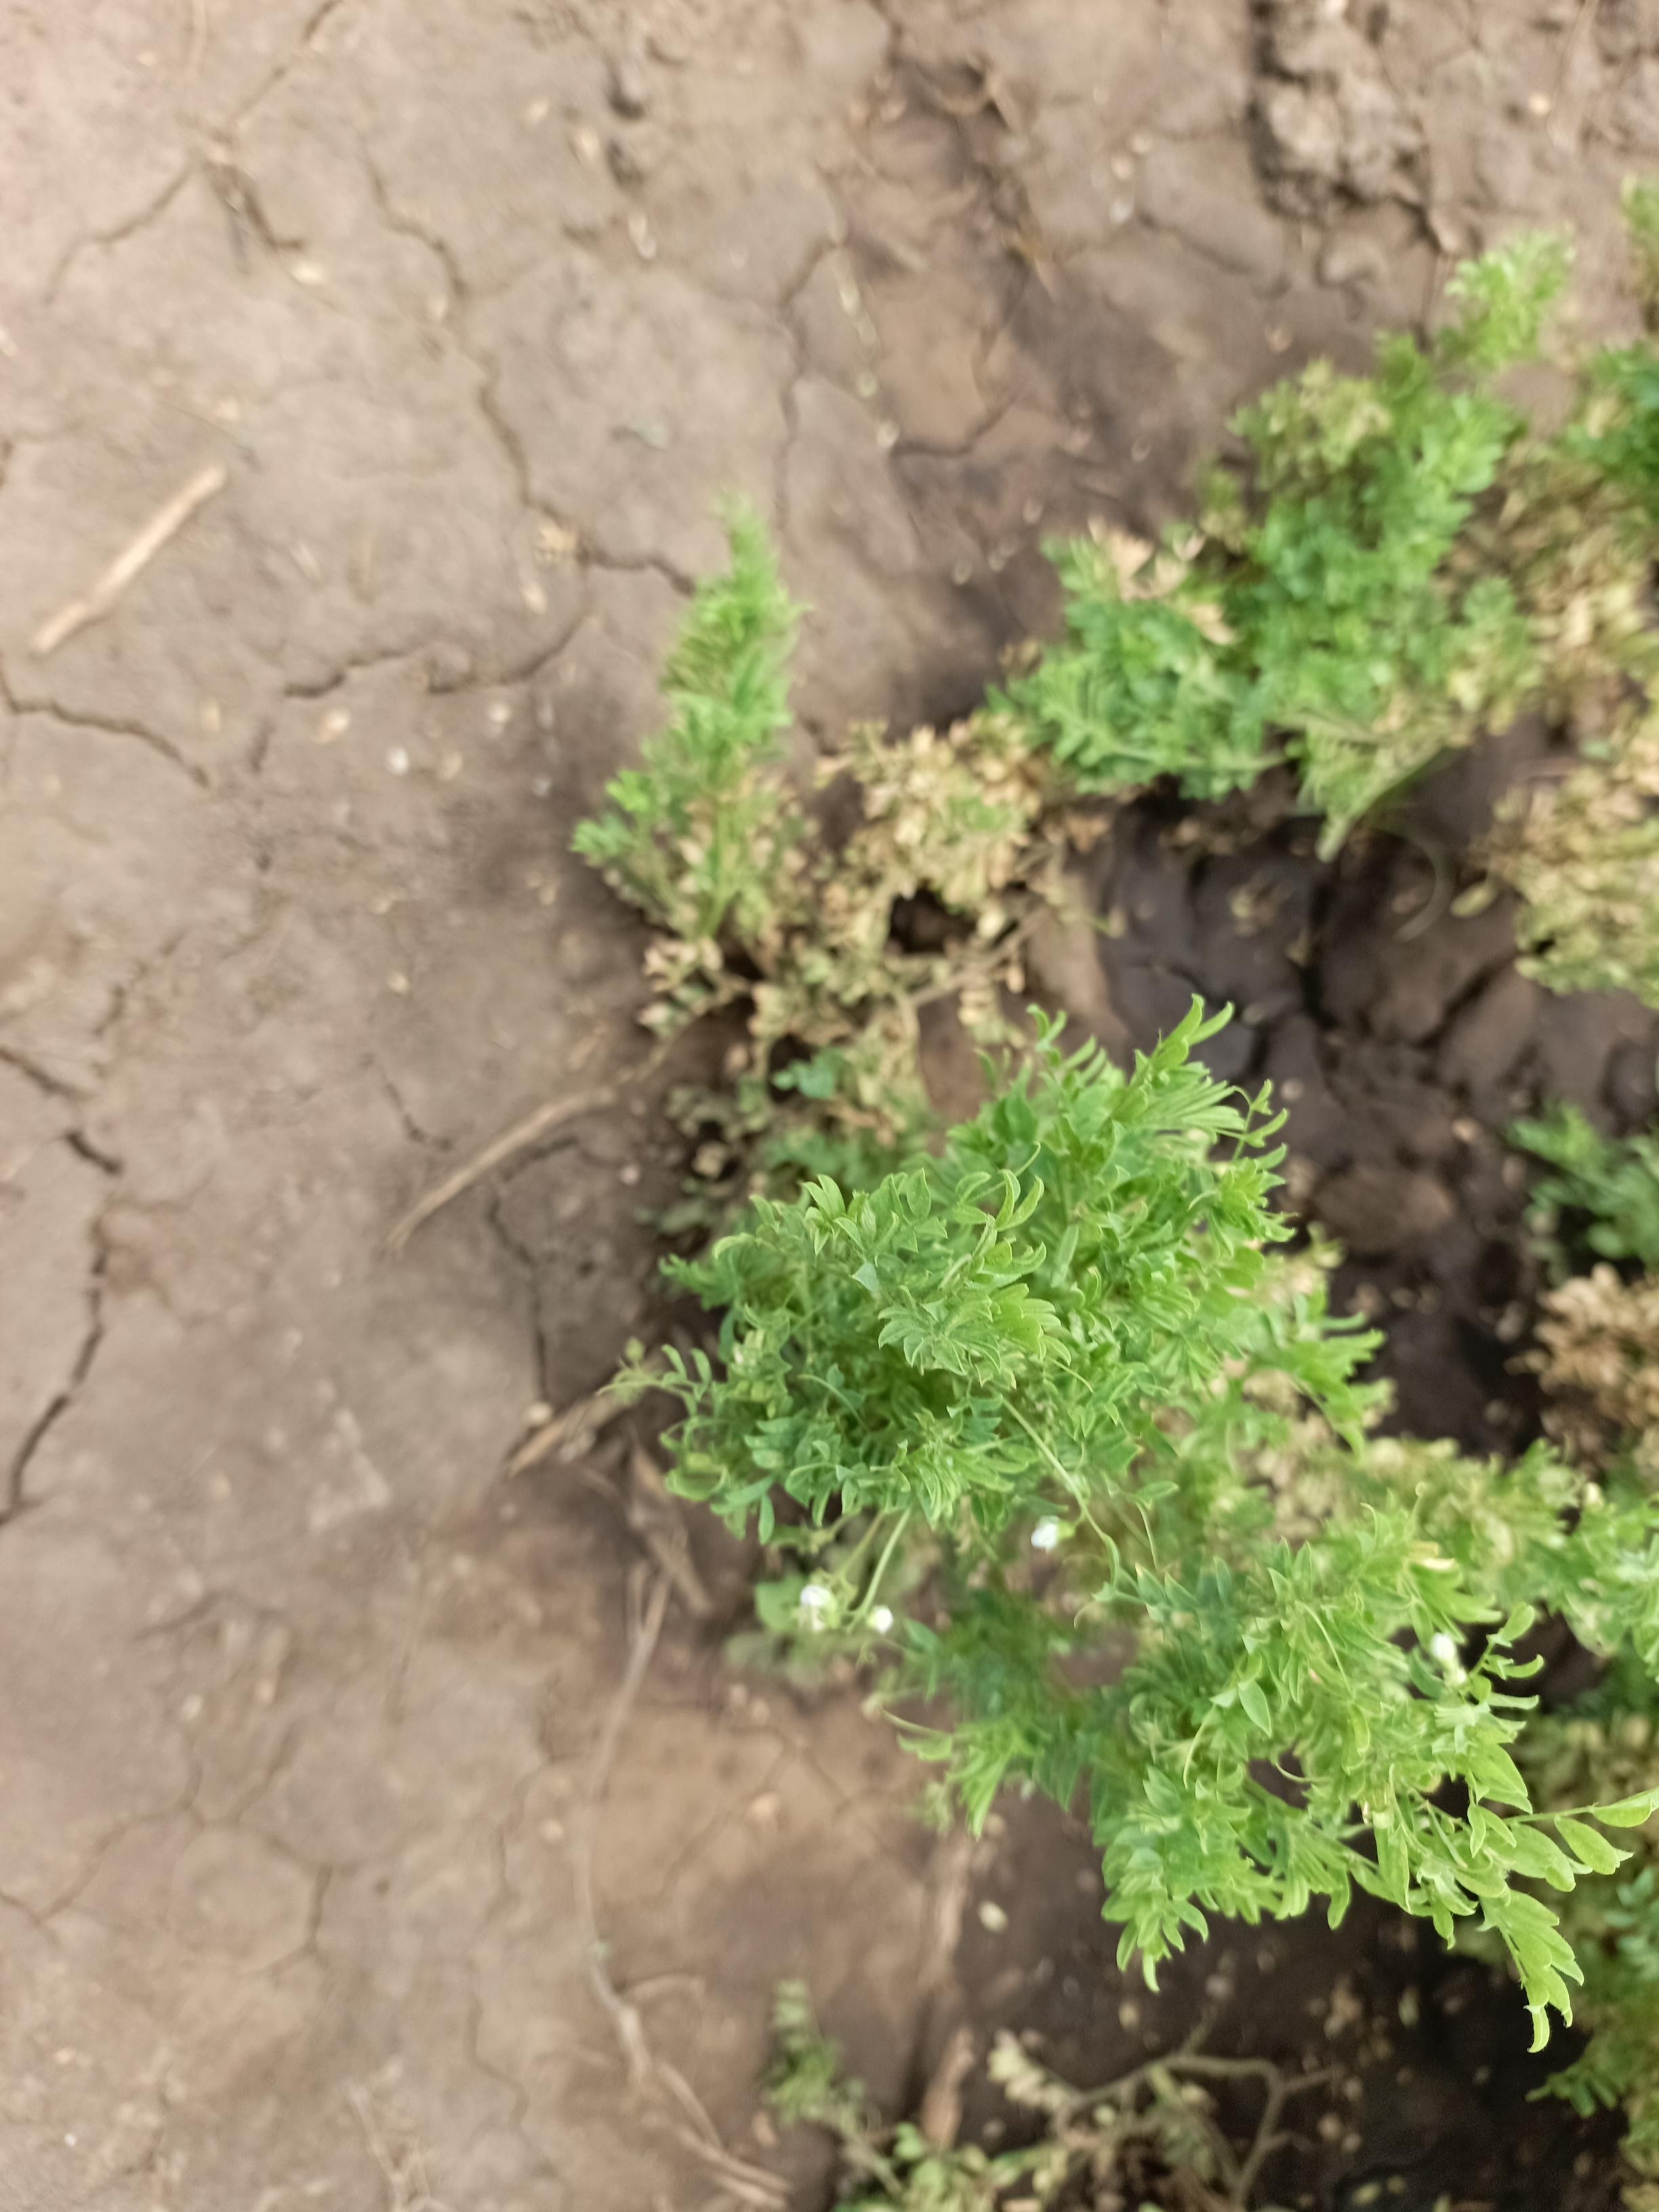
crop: lentil
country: Tanzania
